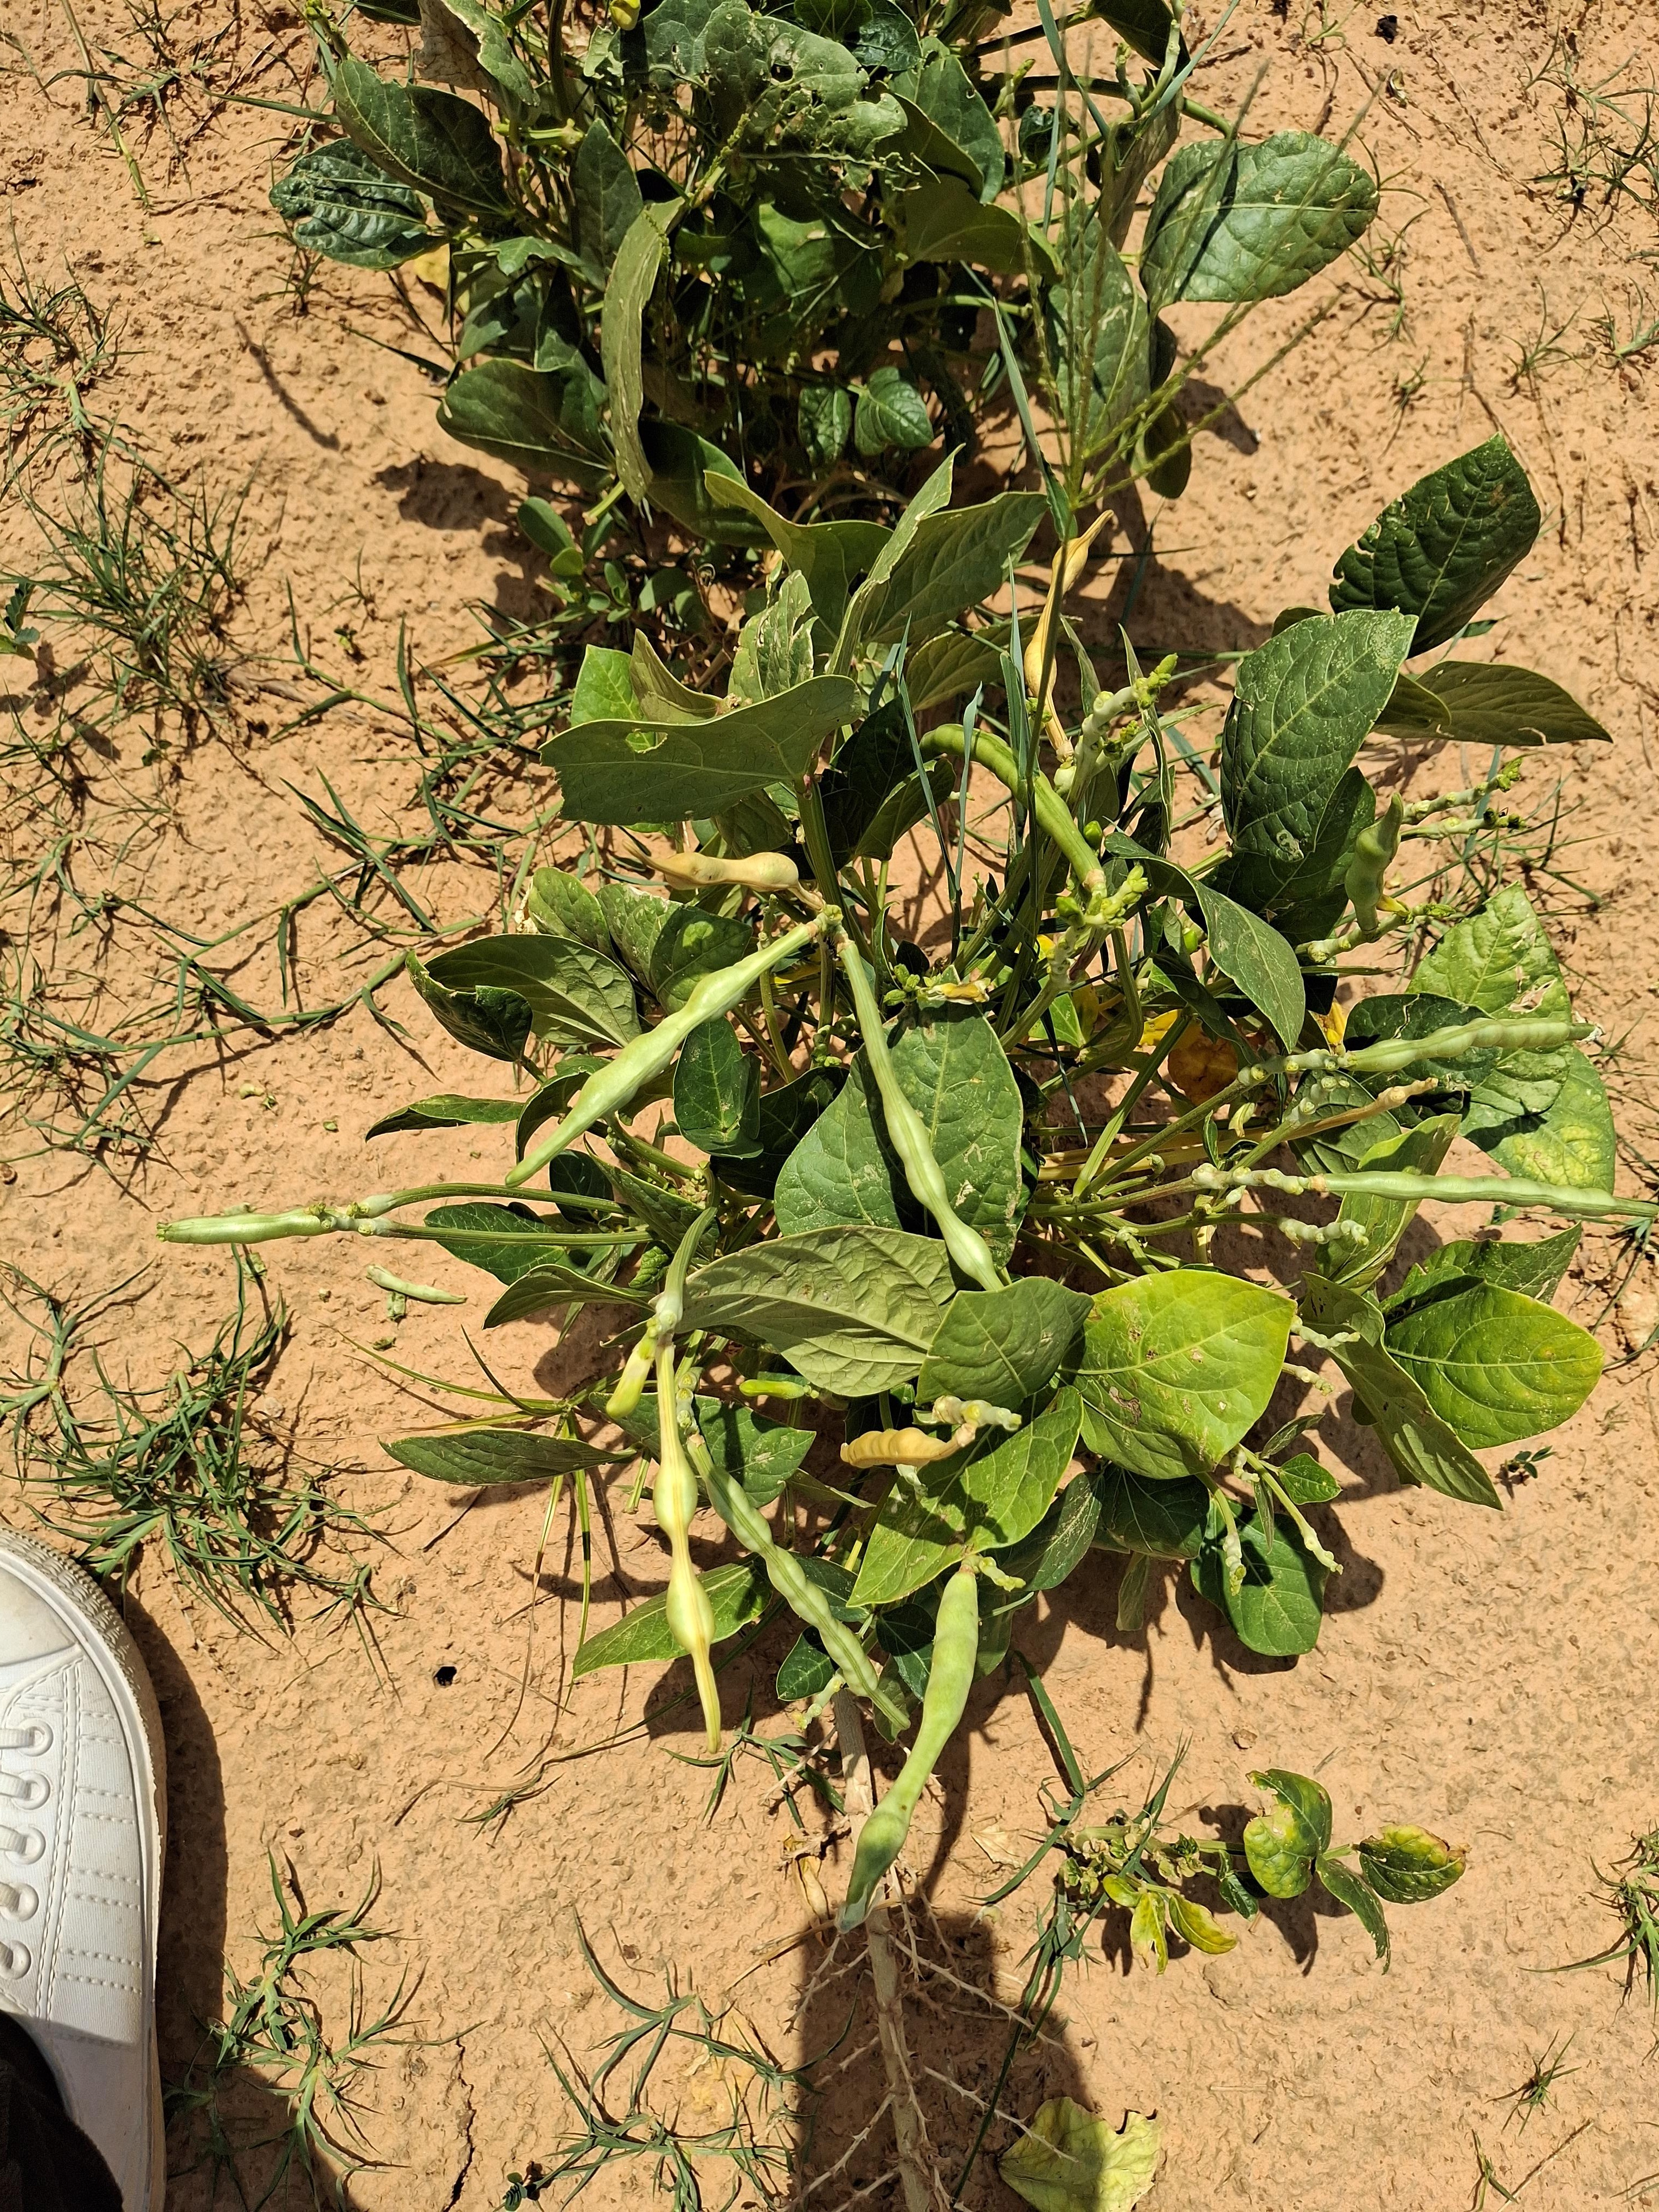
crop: cowpea
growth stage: harvest maturity
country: Nigeria
